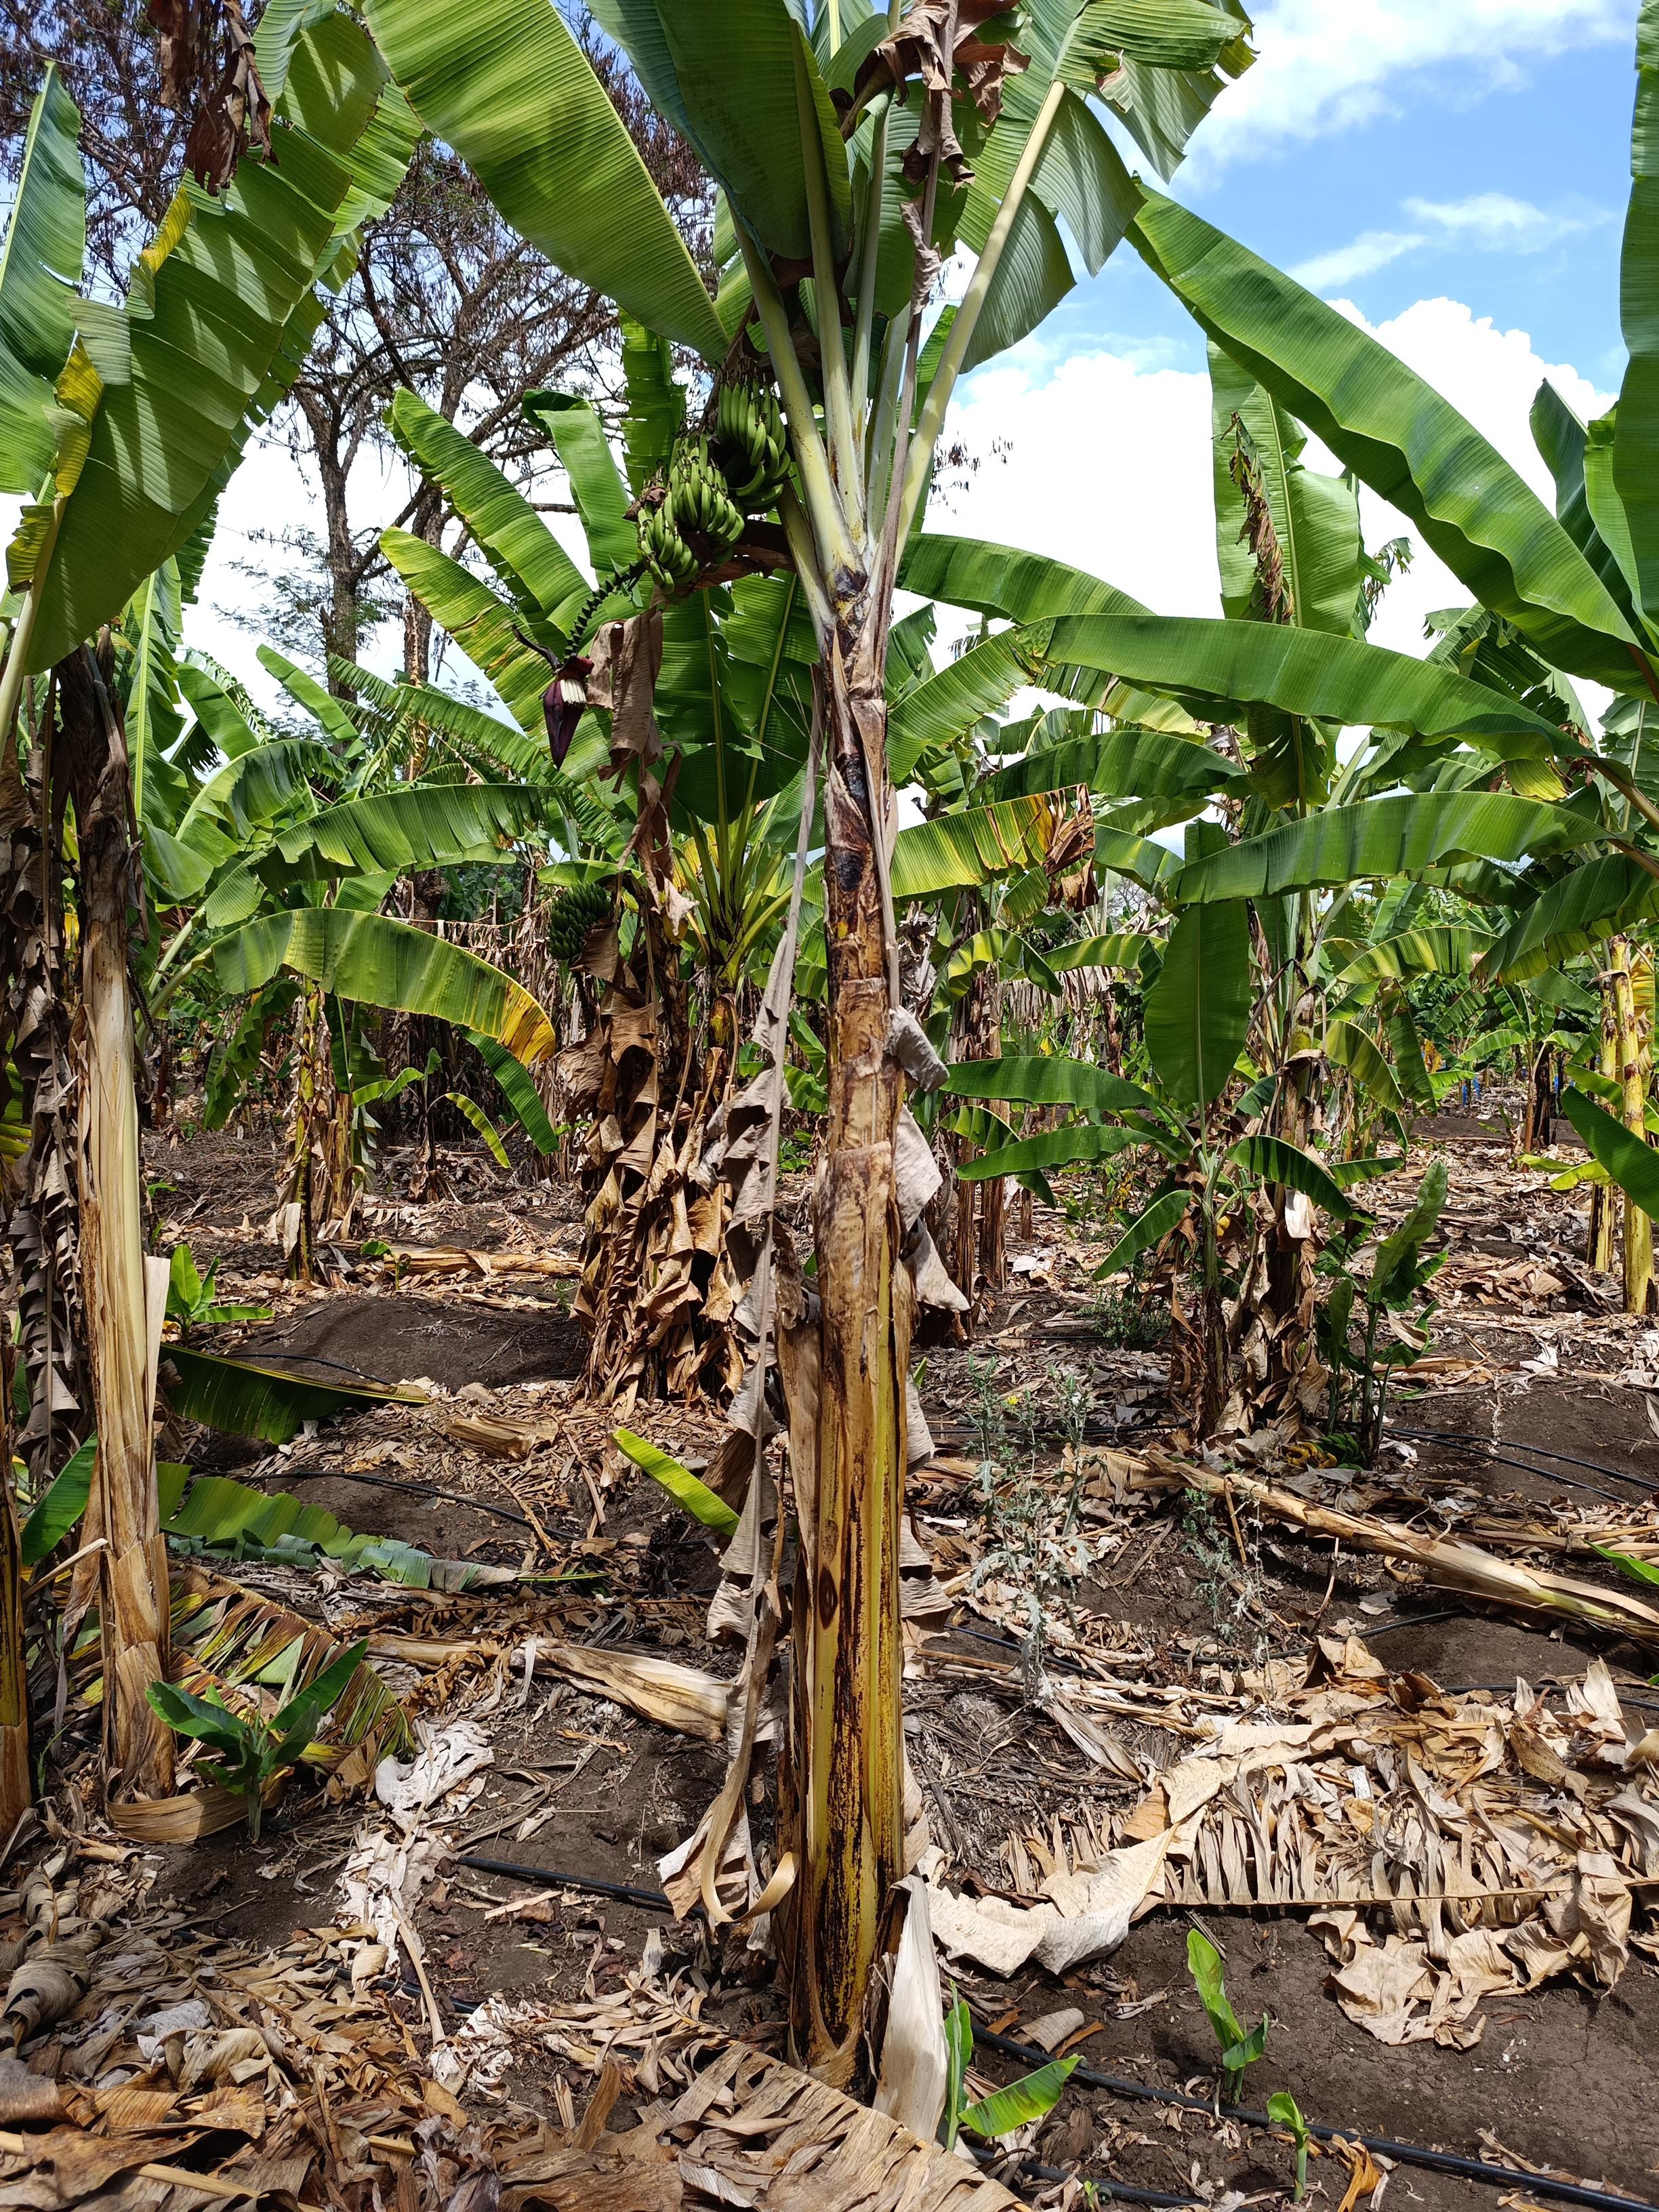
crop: banana
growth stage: development fruit
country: Tanzania
